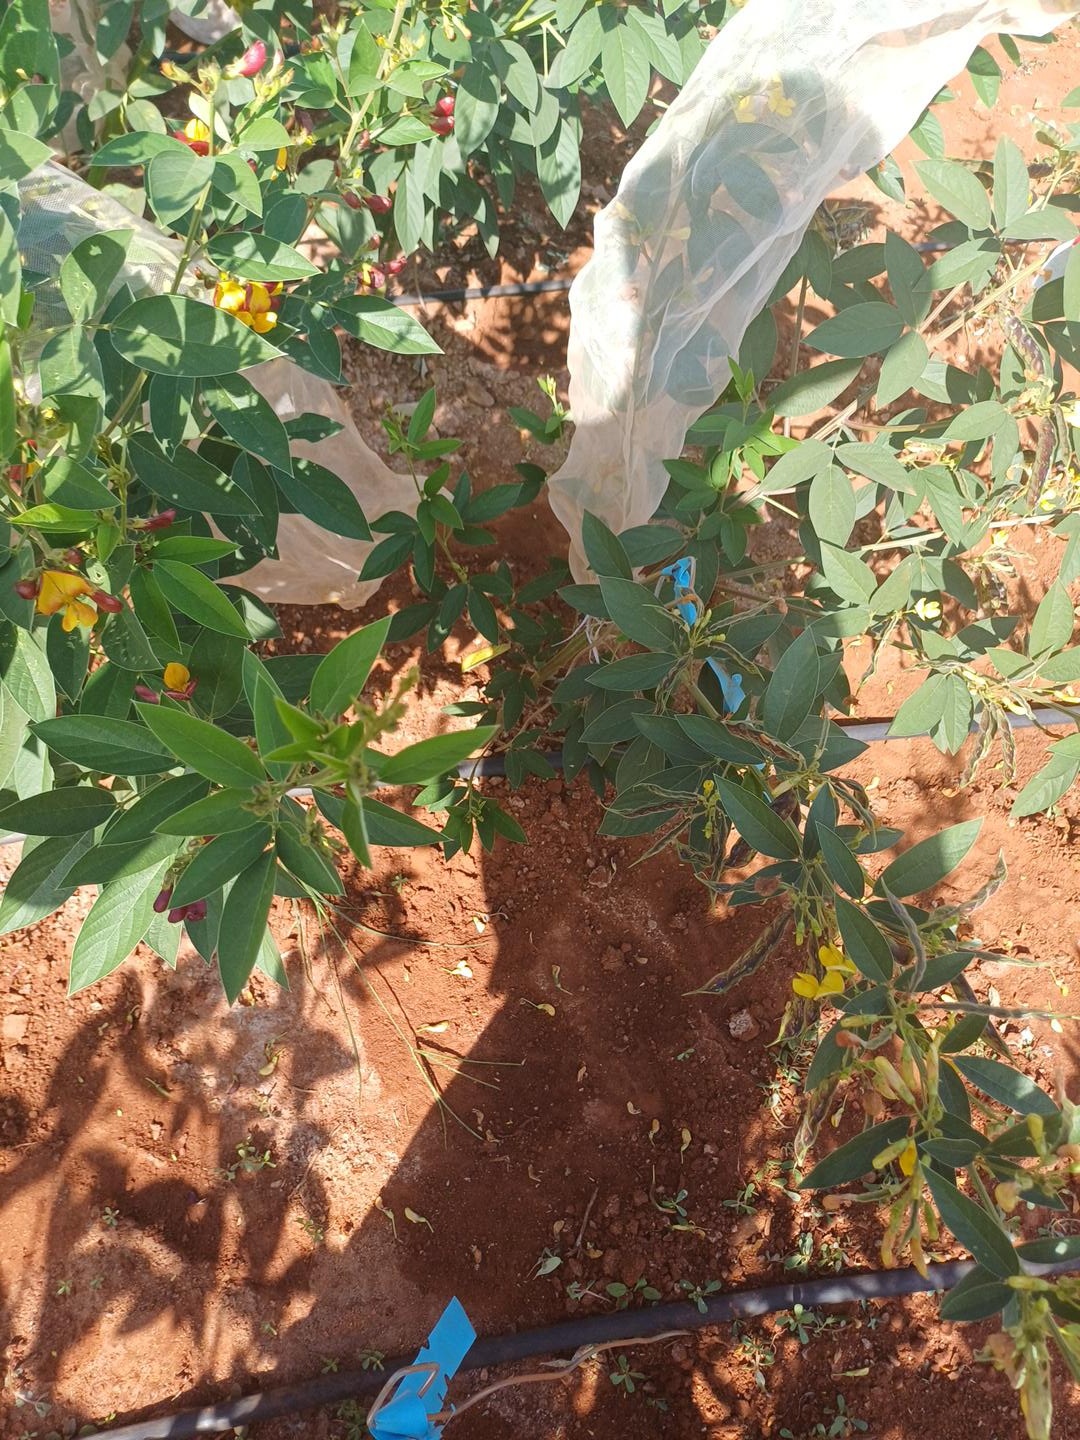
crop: pigeonpea
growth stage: development pod
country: Kenya
